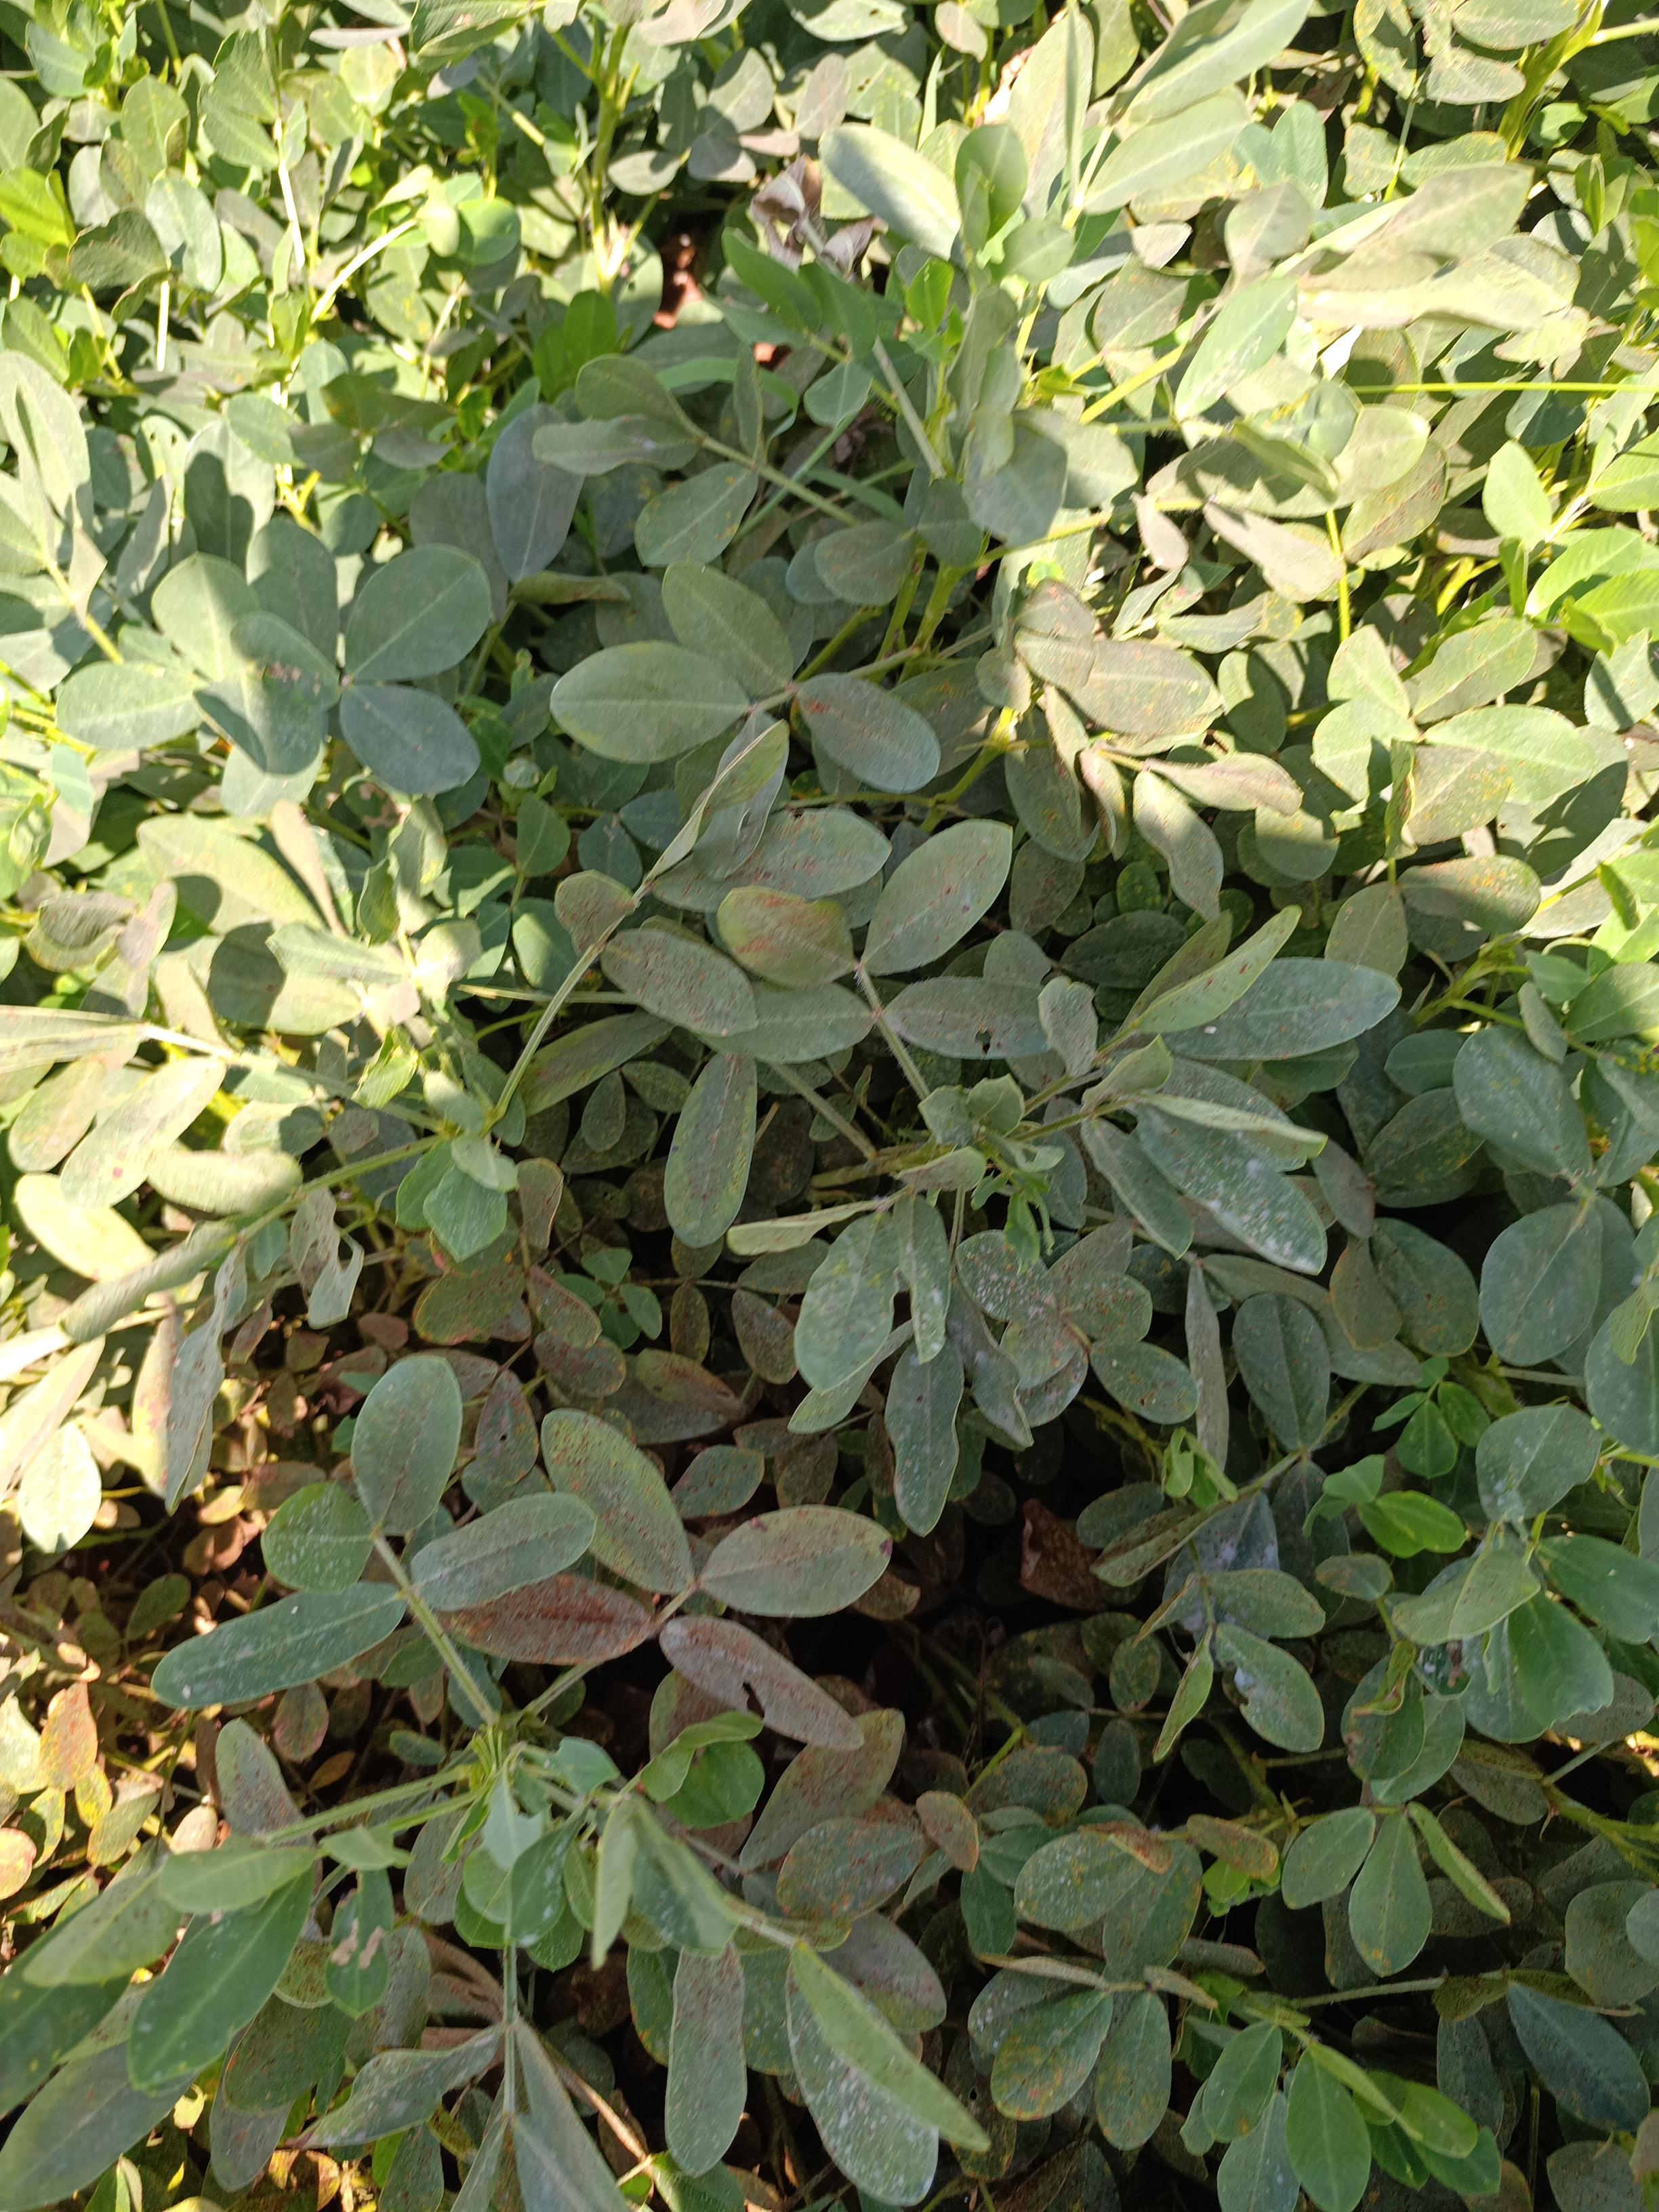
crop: groundnut
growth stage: pegging
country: Kenya
